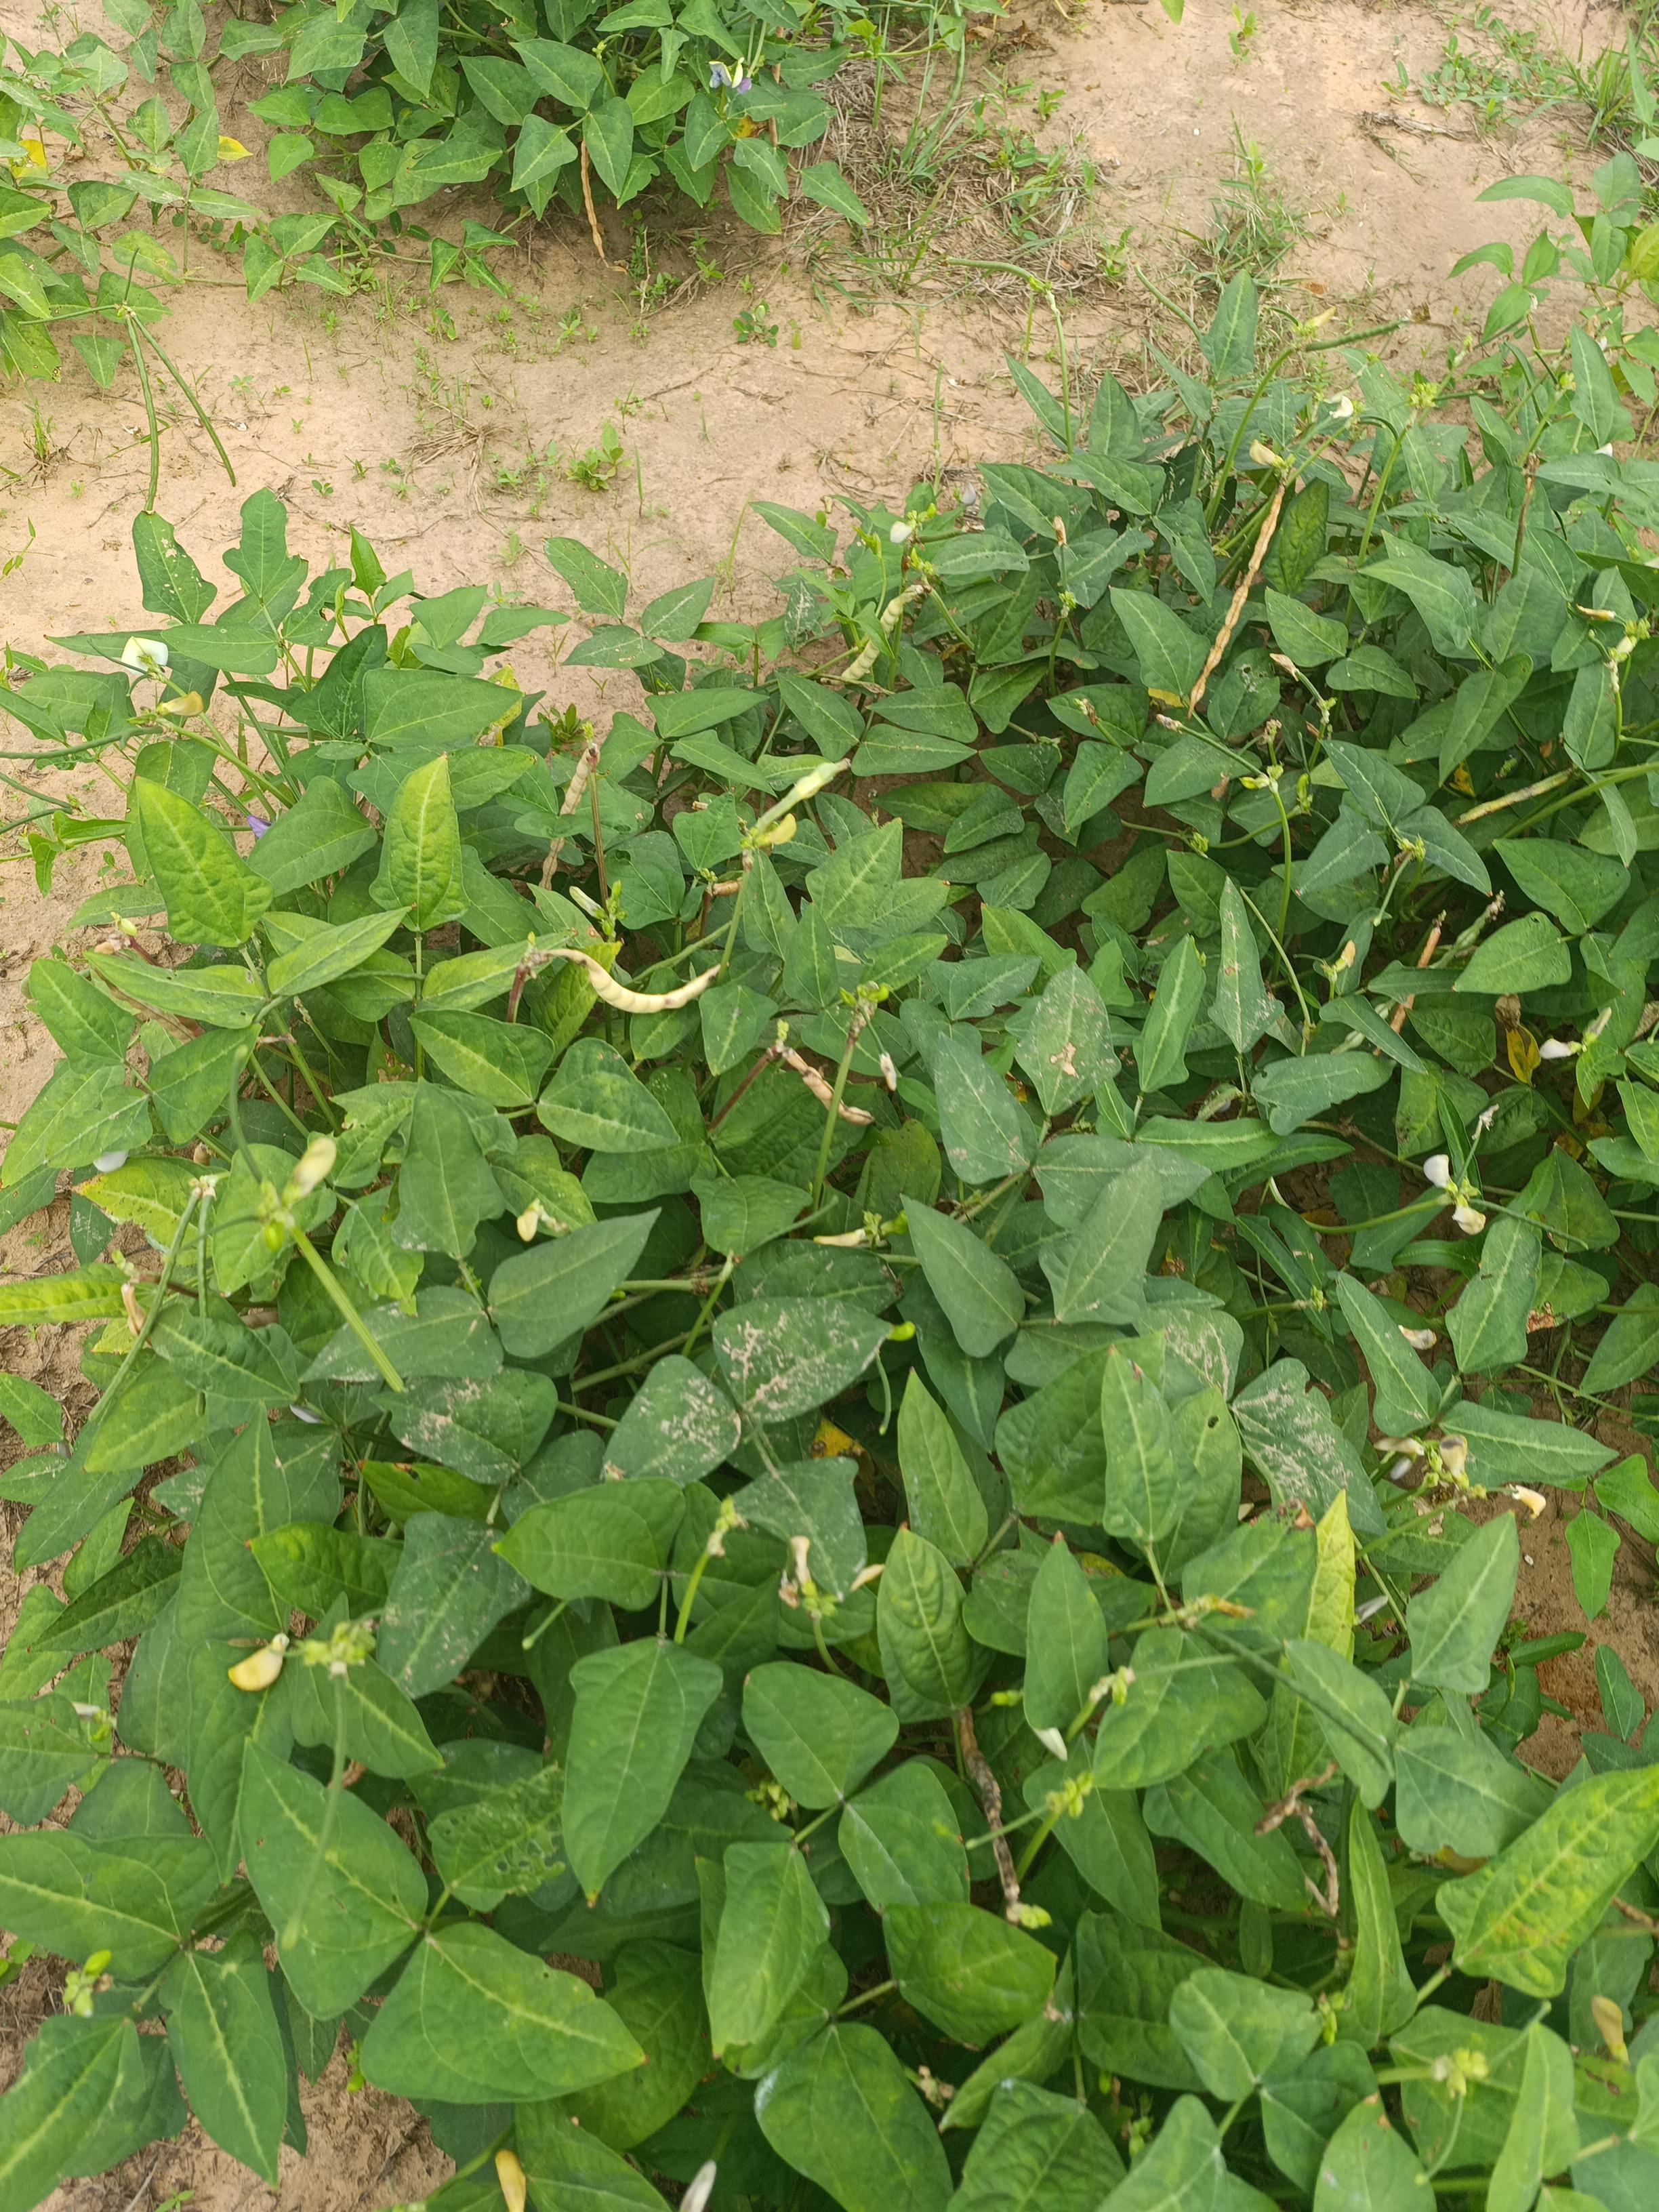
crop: cowpea
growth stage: maturity
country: Nigeria
